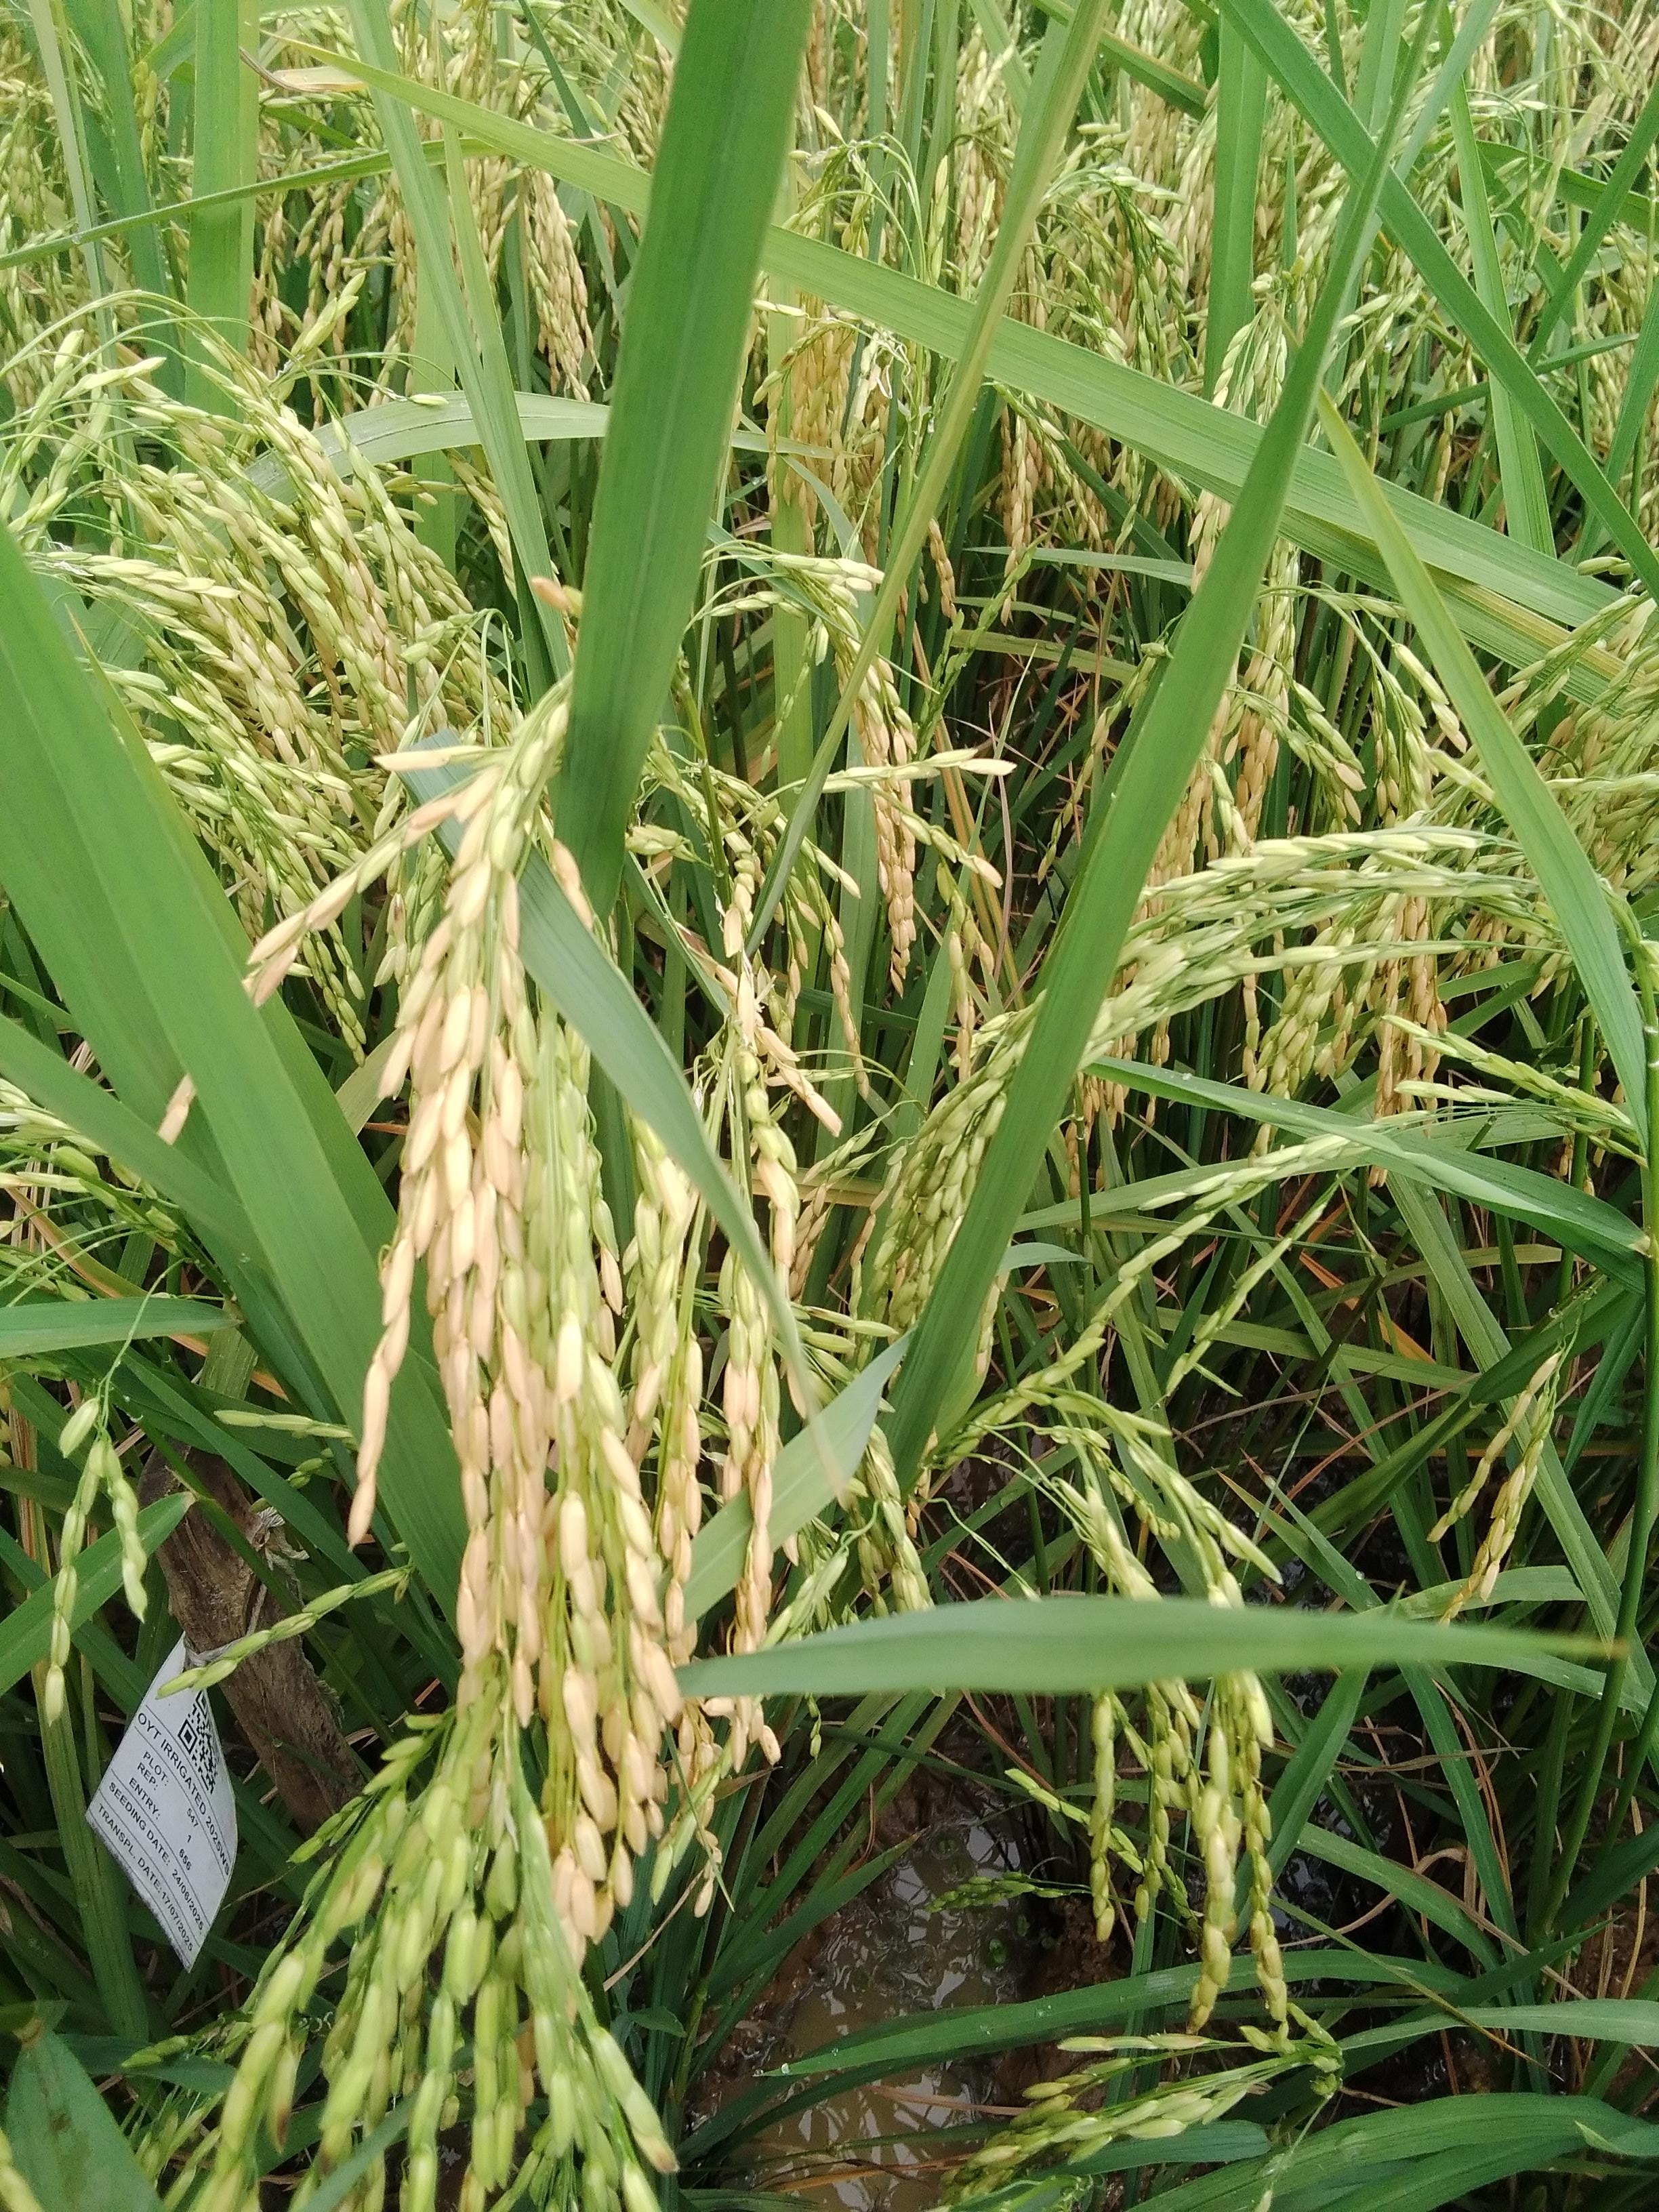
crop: rice
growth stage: ripening
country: Nigeria
